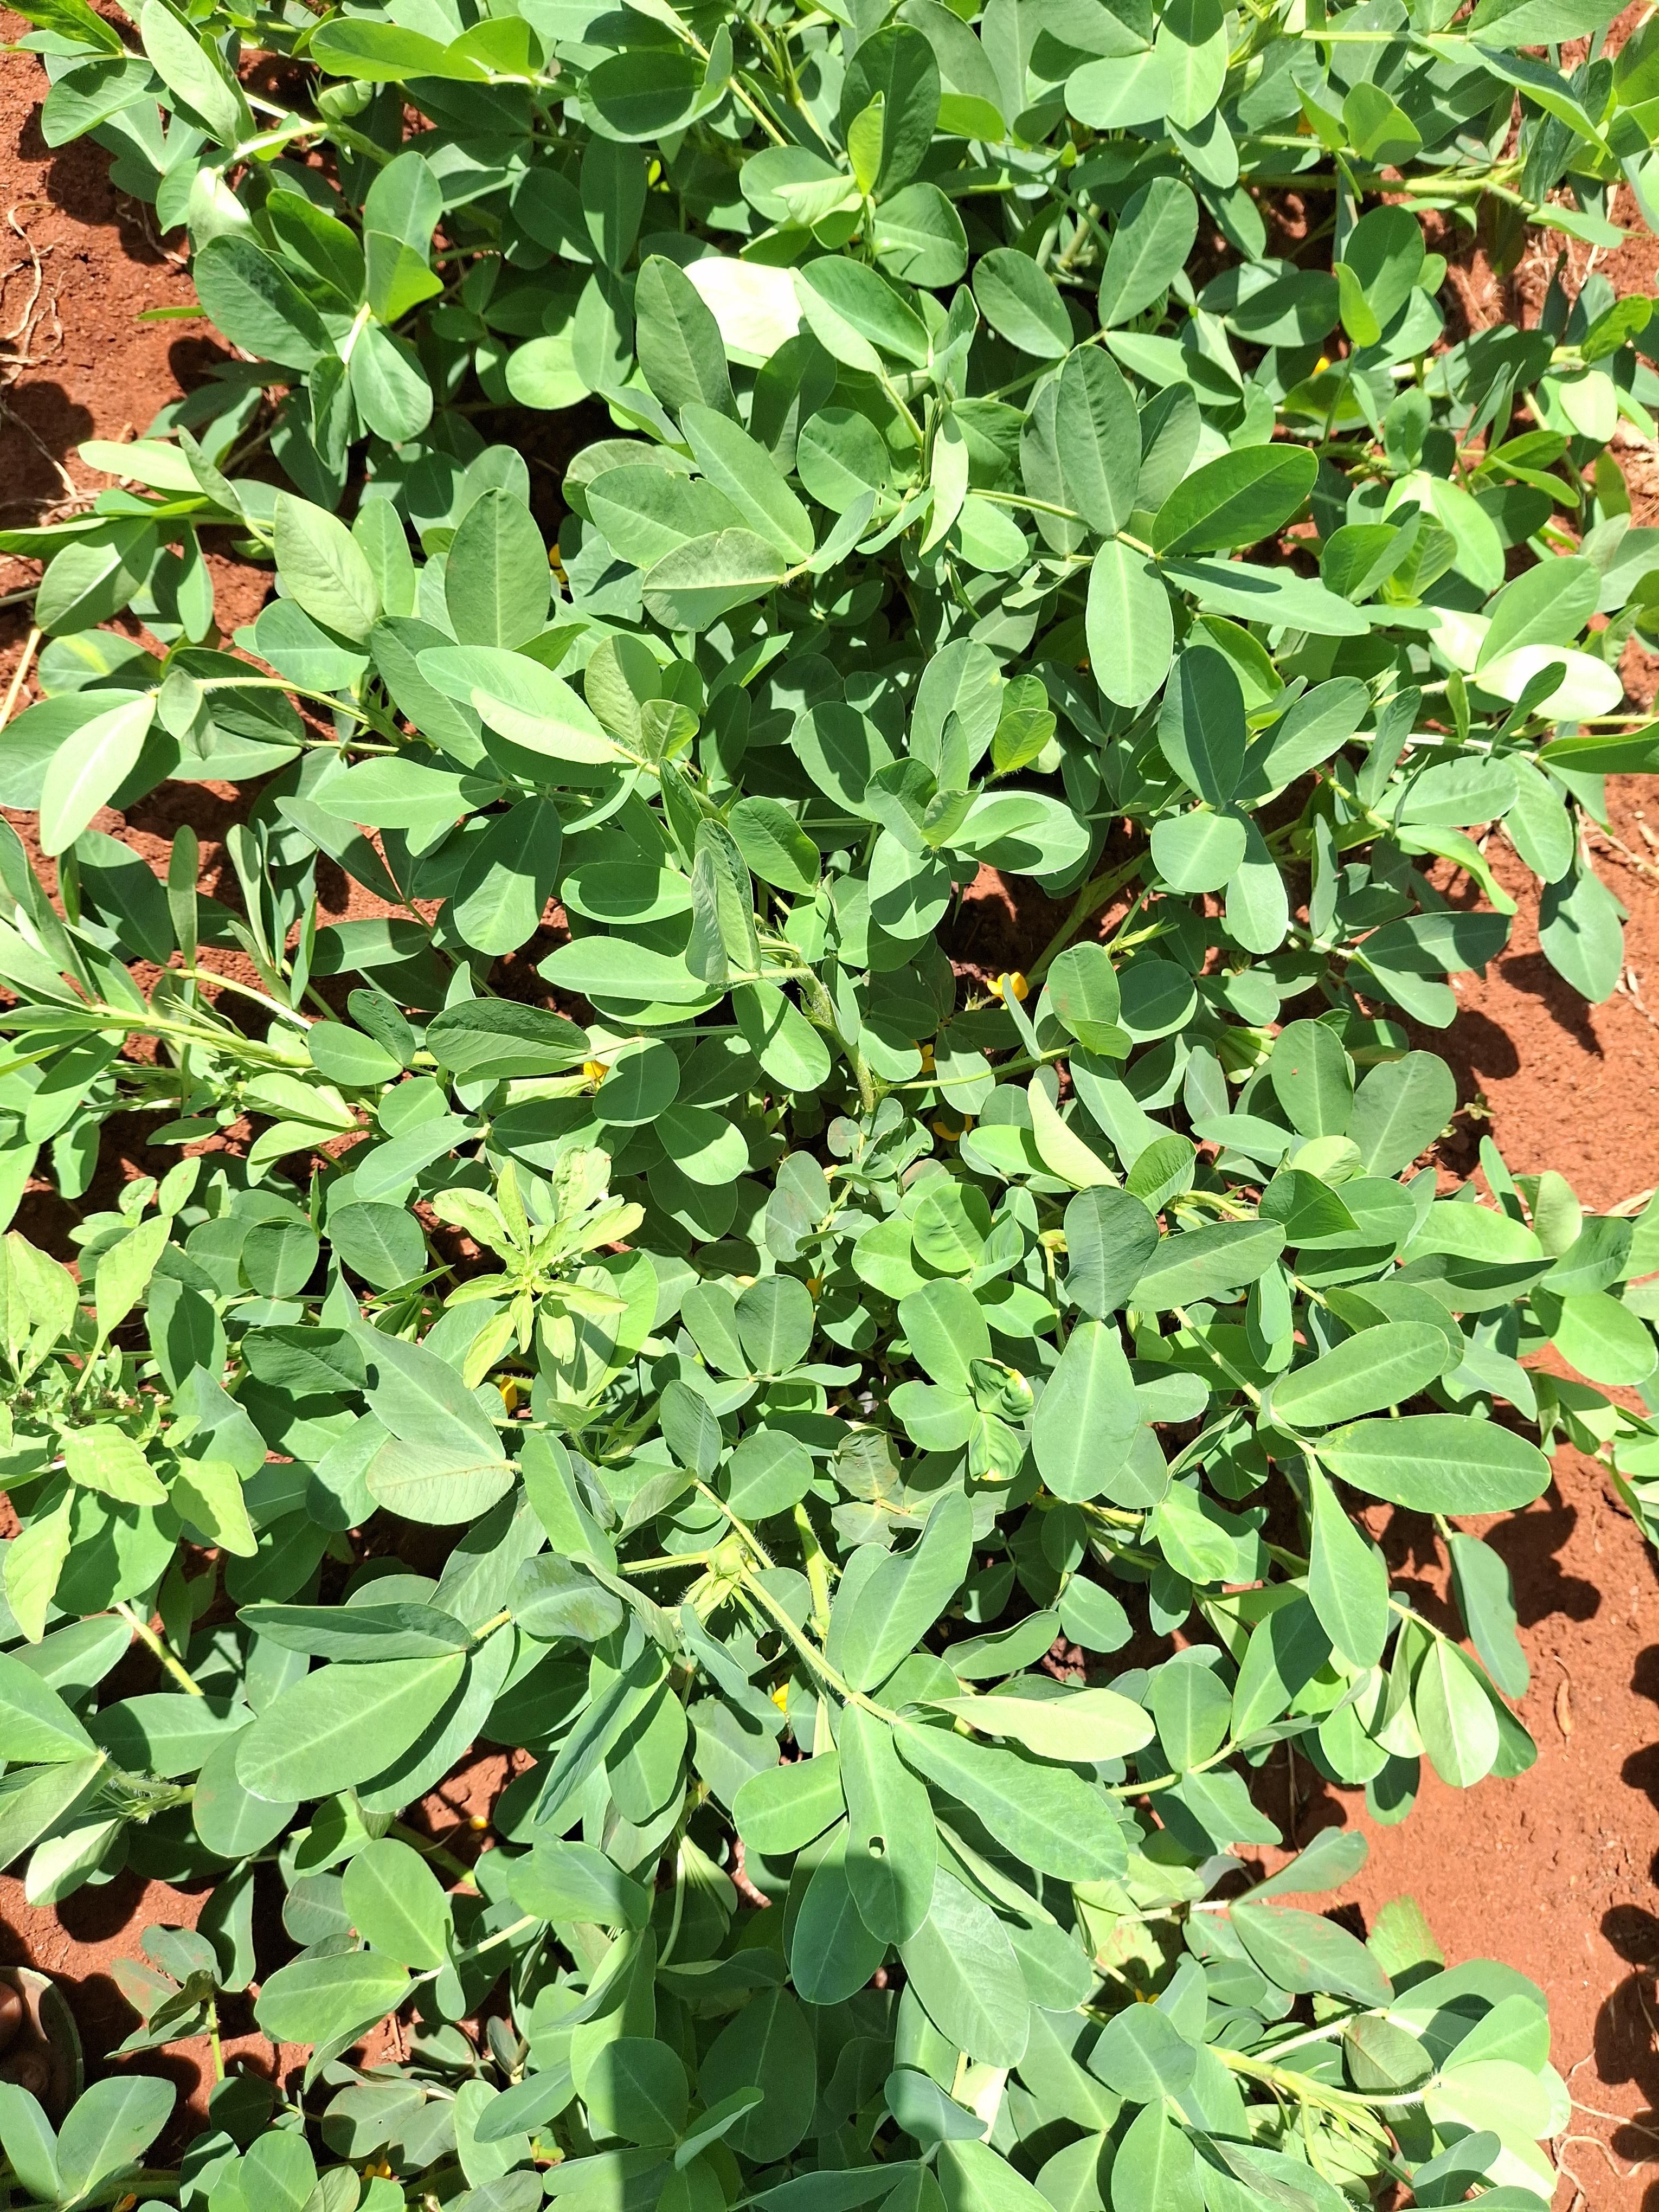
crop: groundnut
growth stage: flowering
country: Kenya
